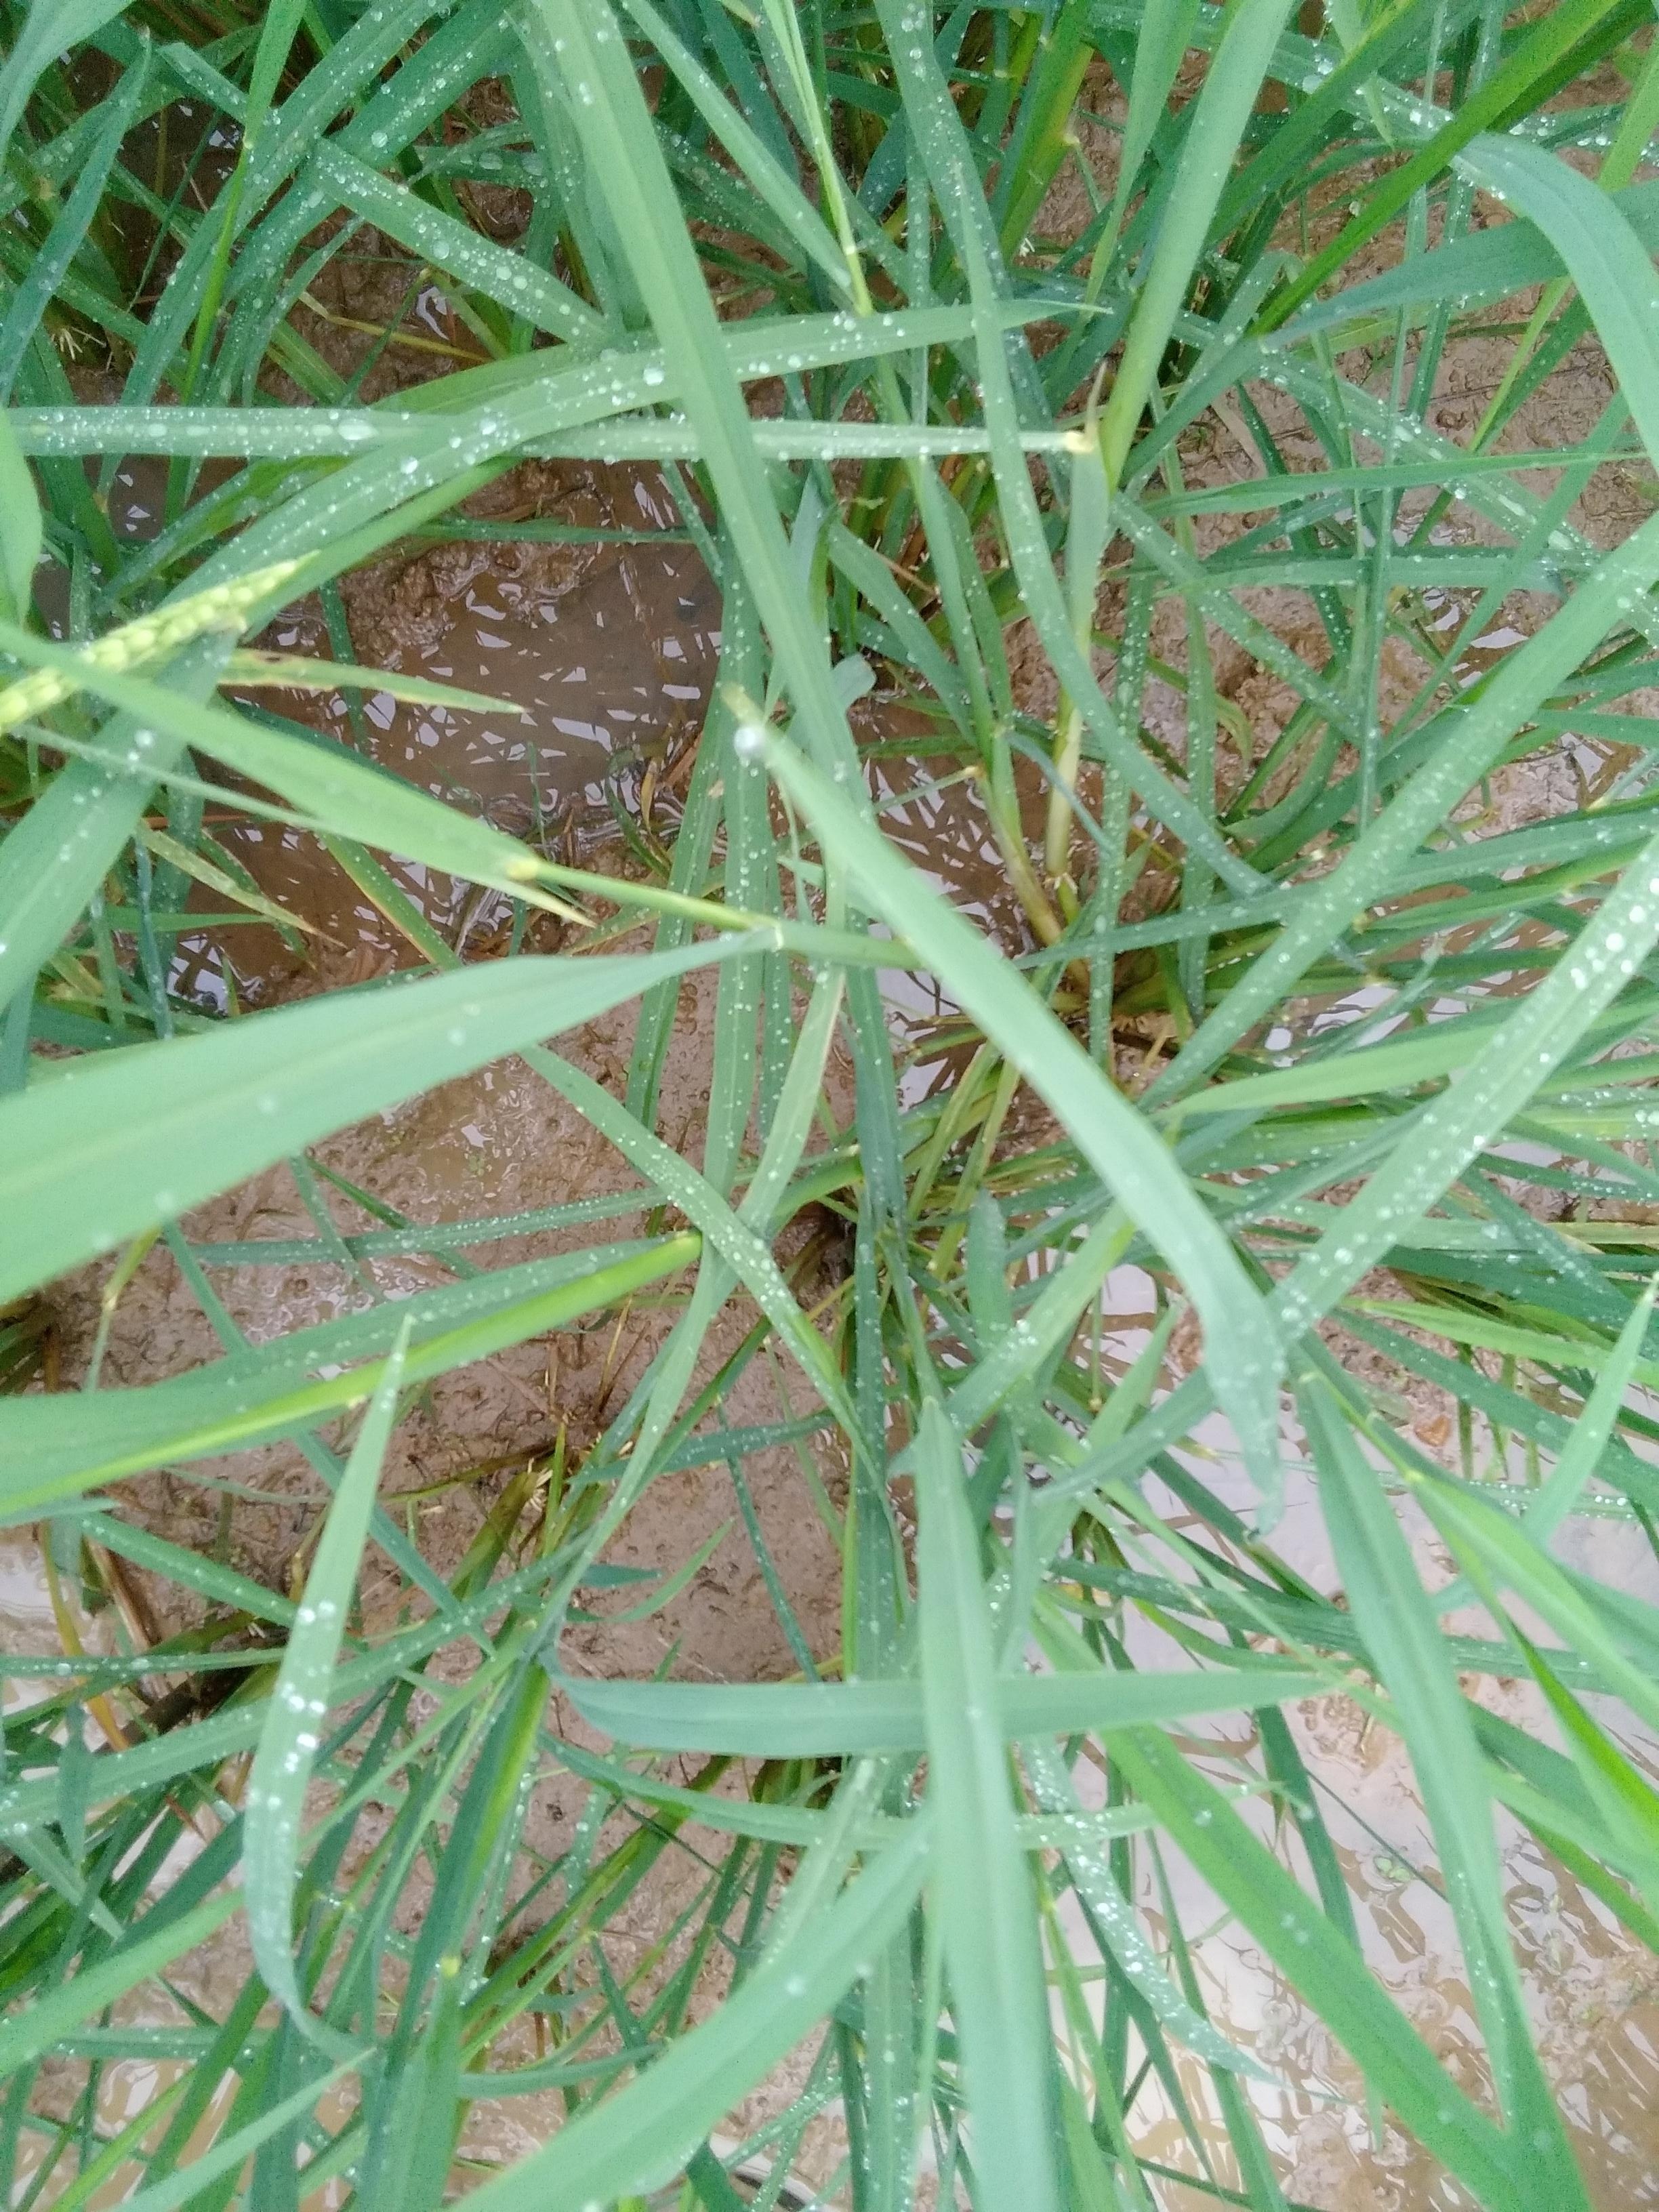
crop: rice
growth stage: booting
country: Nigeria
